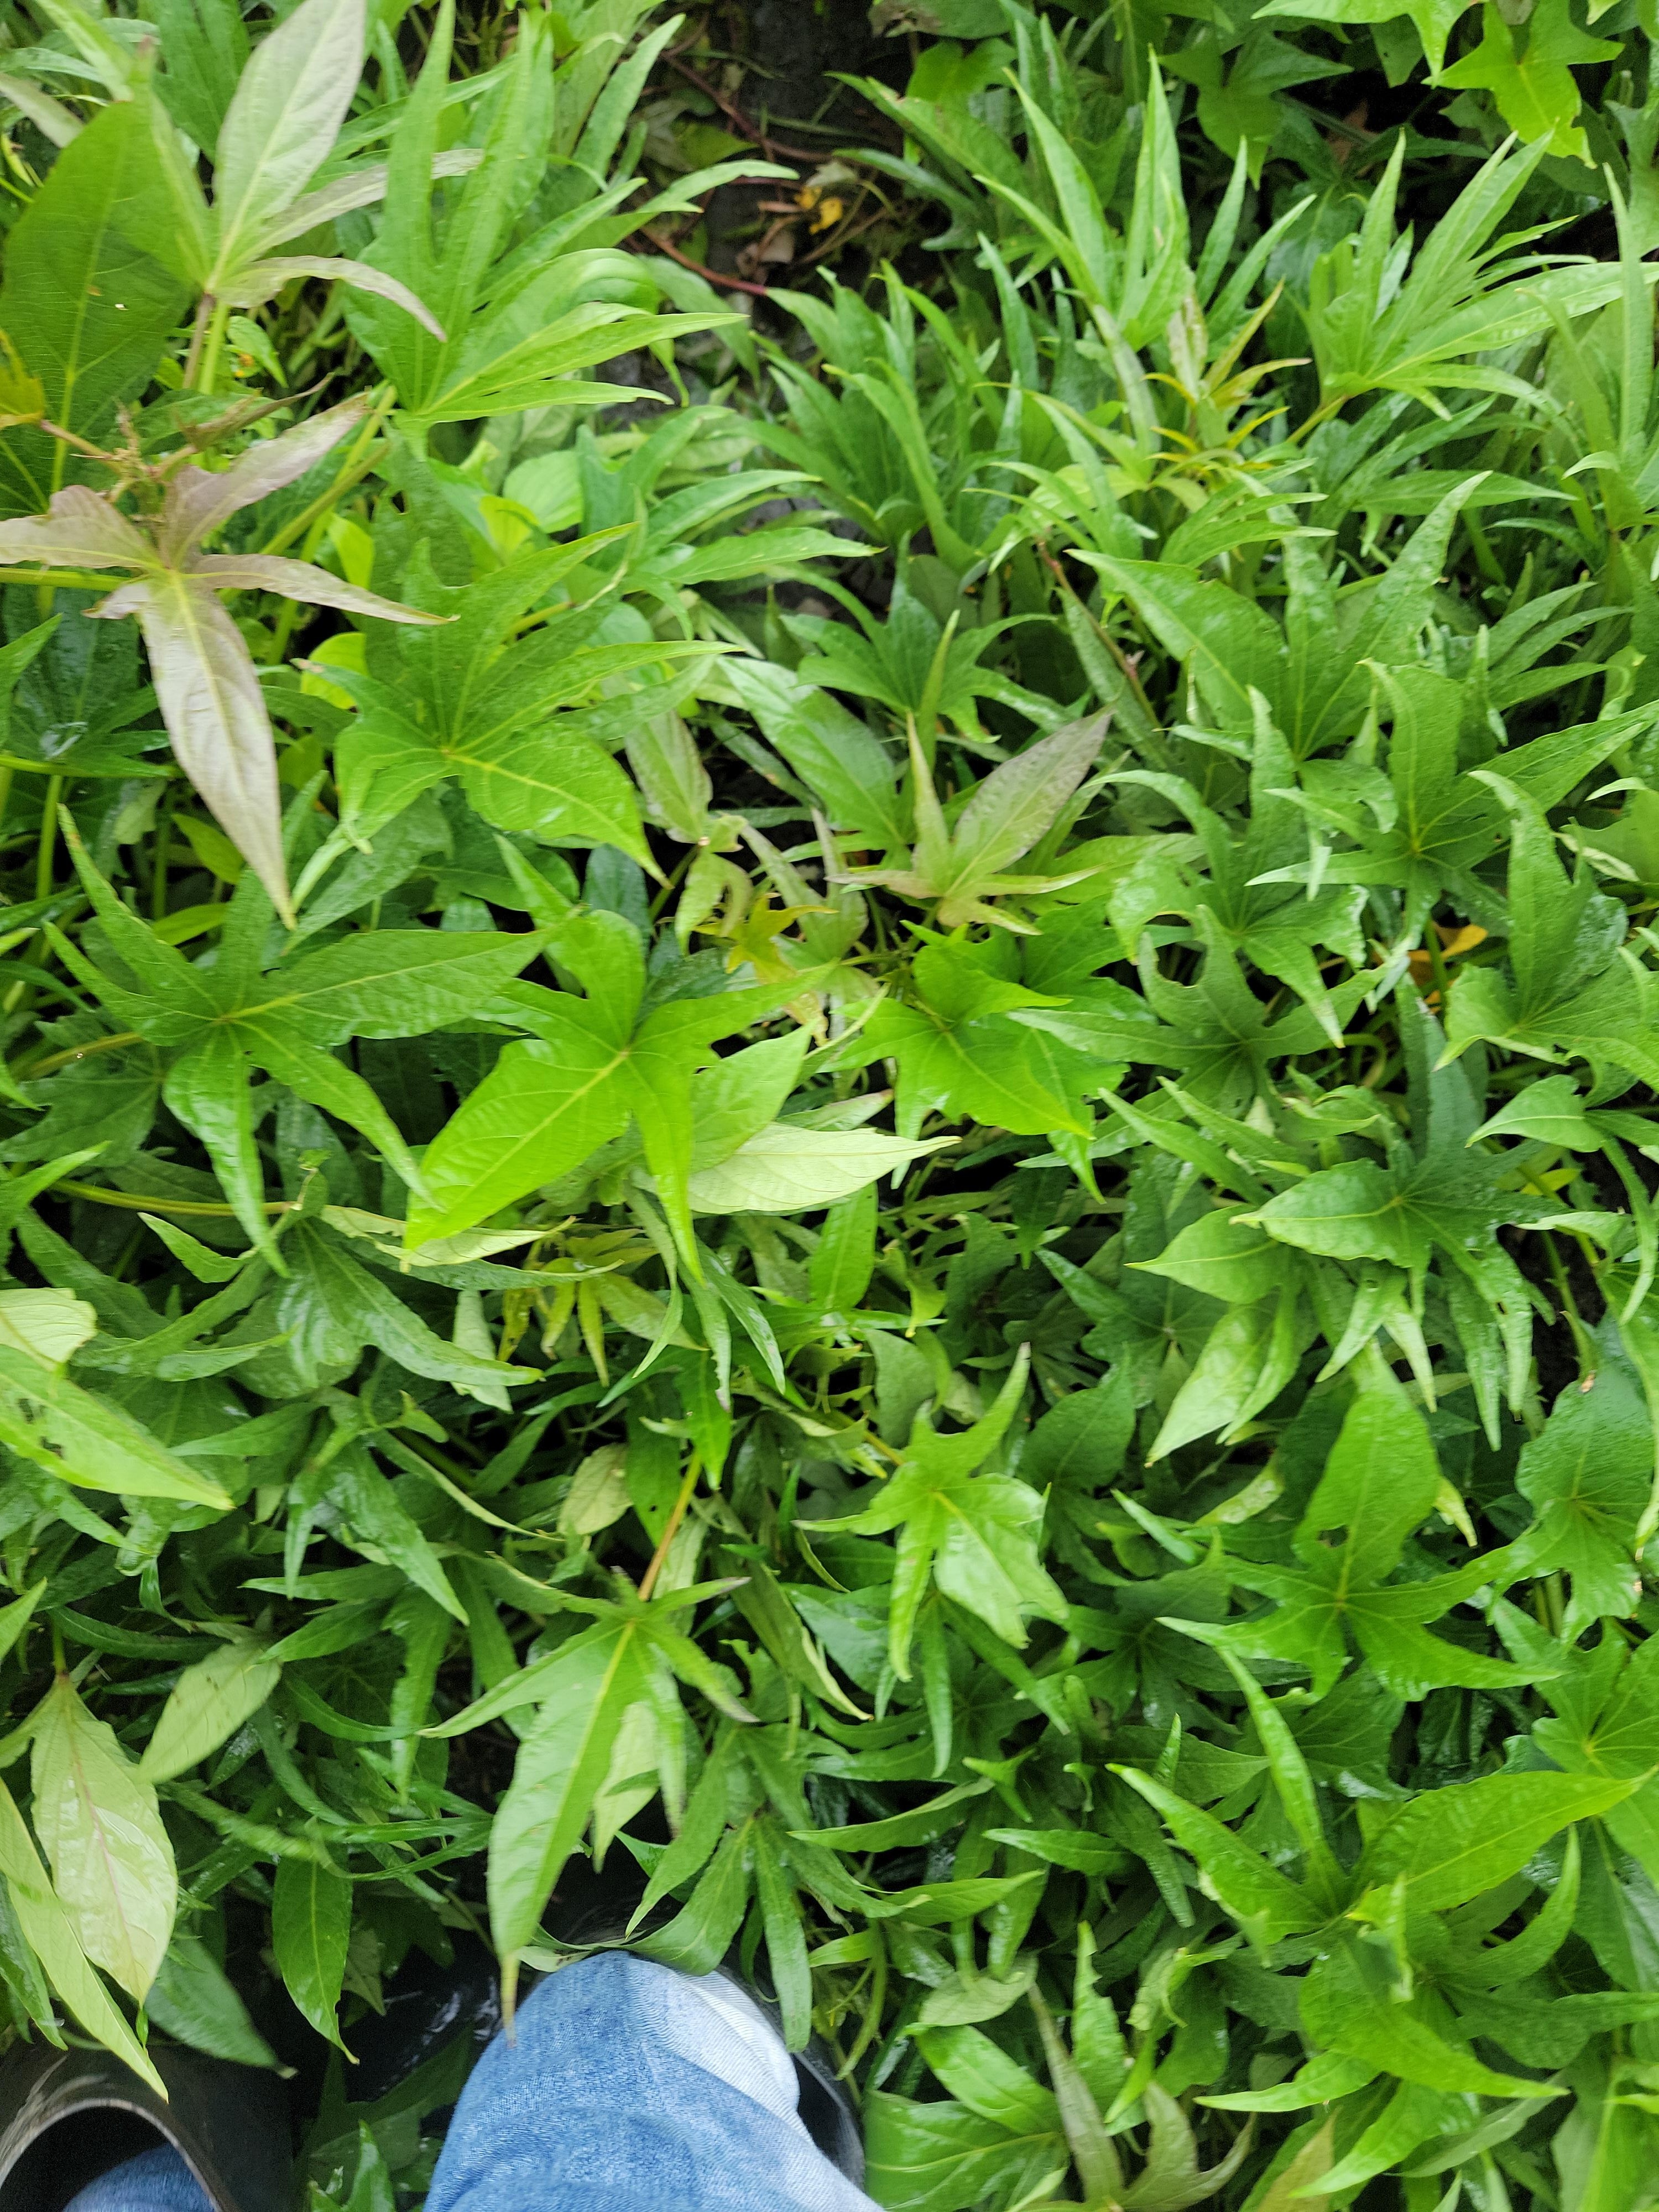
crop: sweet potato
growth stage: vegetative
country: Tanzania
